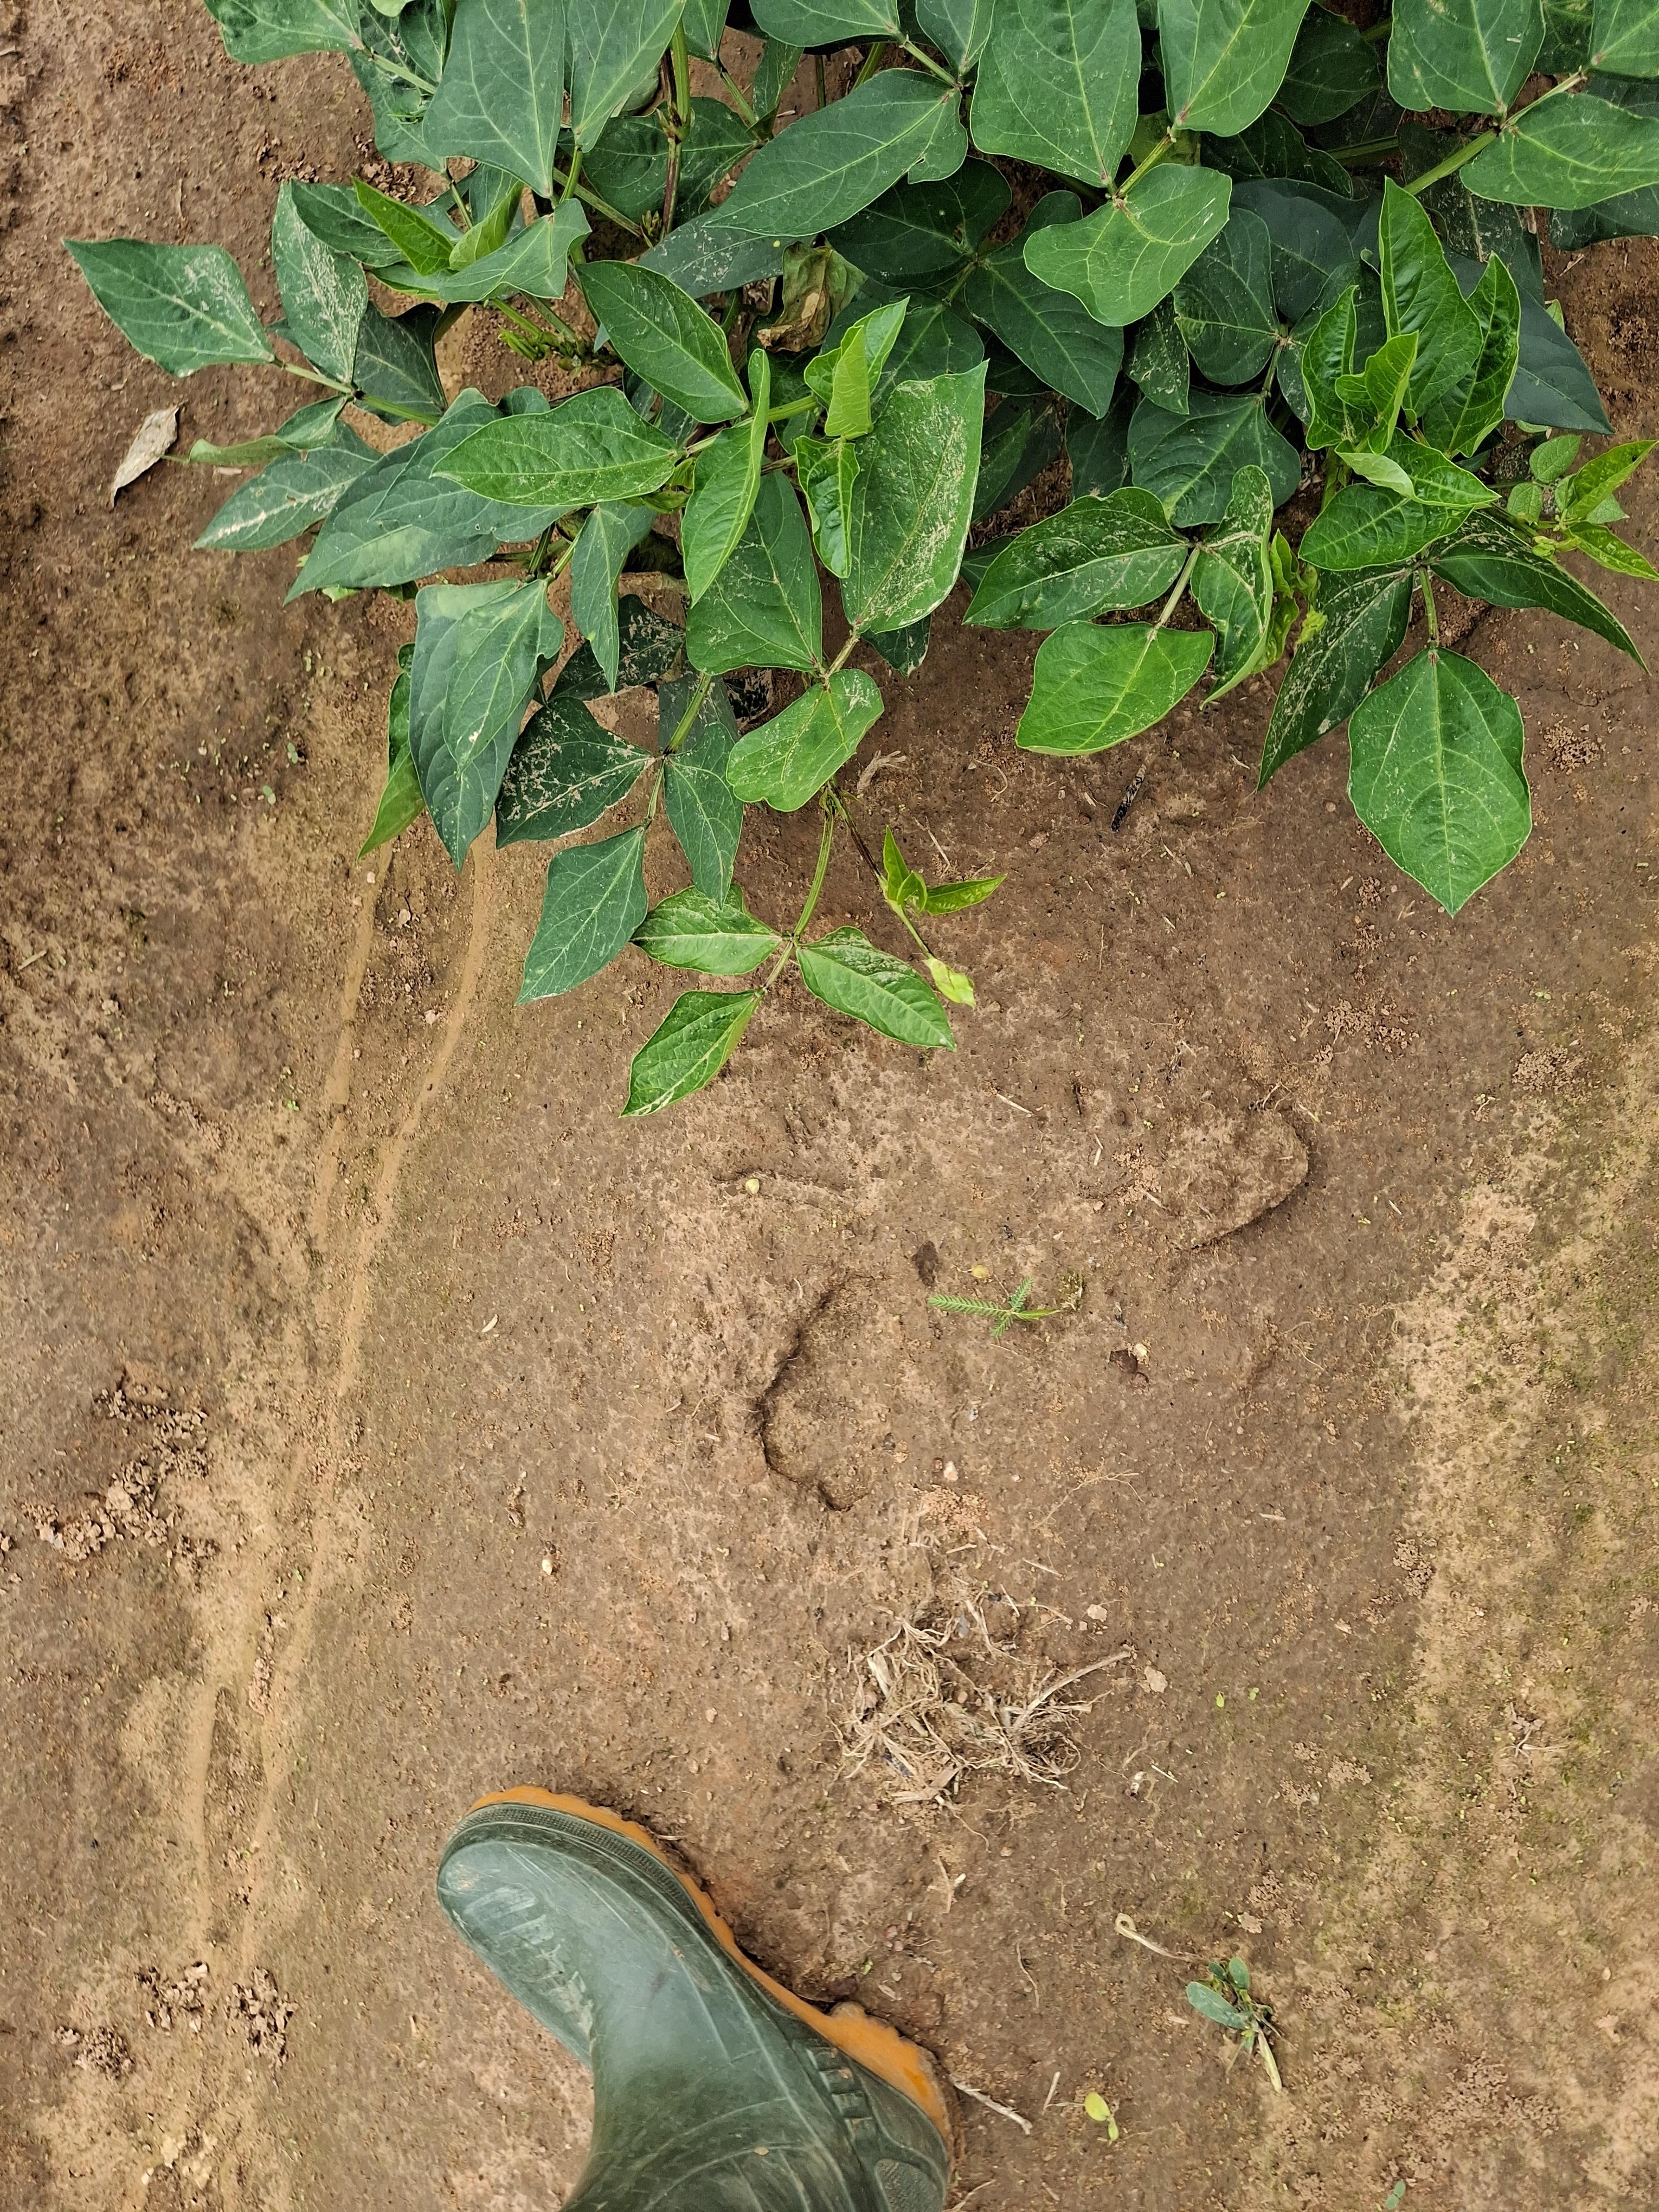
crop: cowpea
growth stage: vegetative
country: Nigeria
